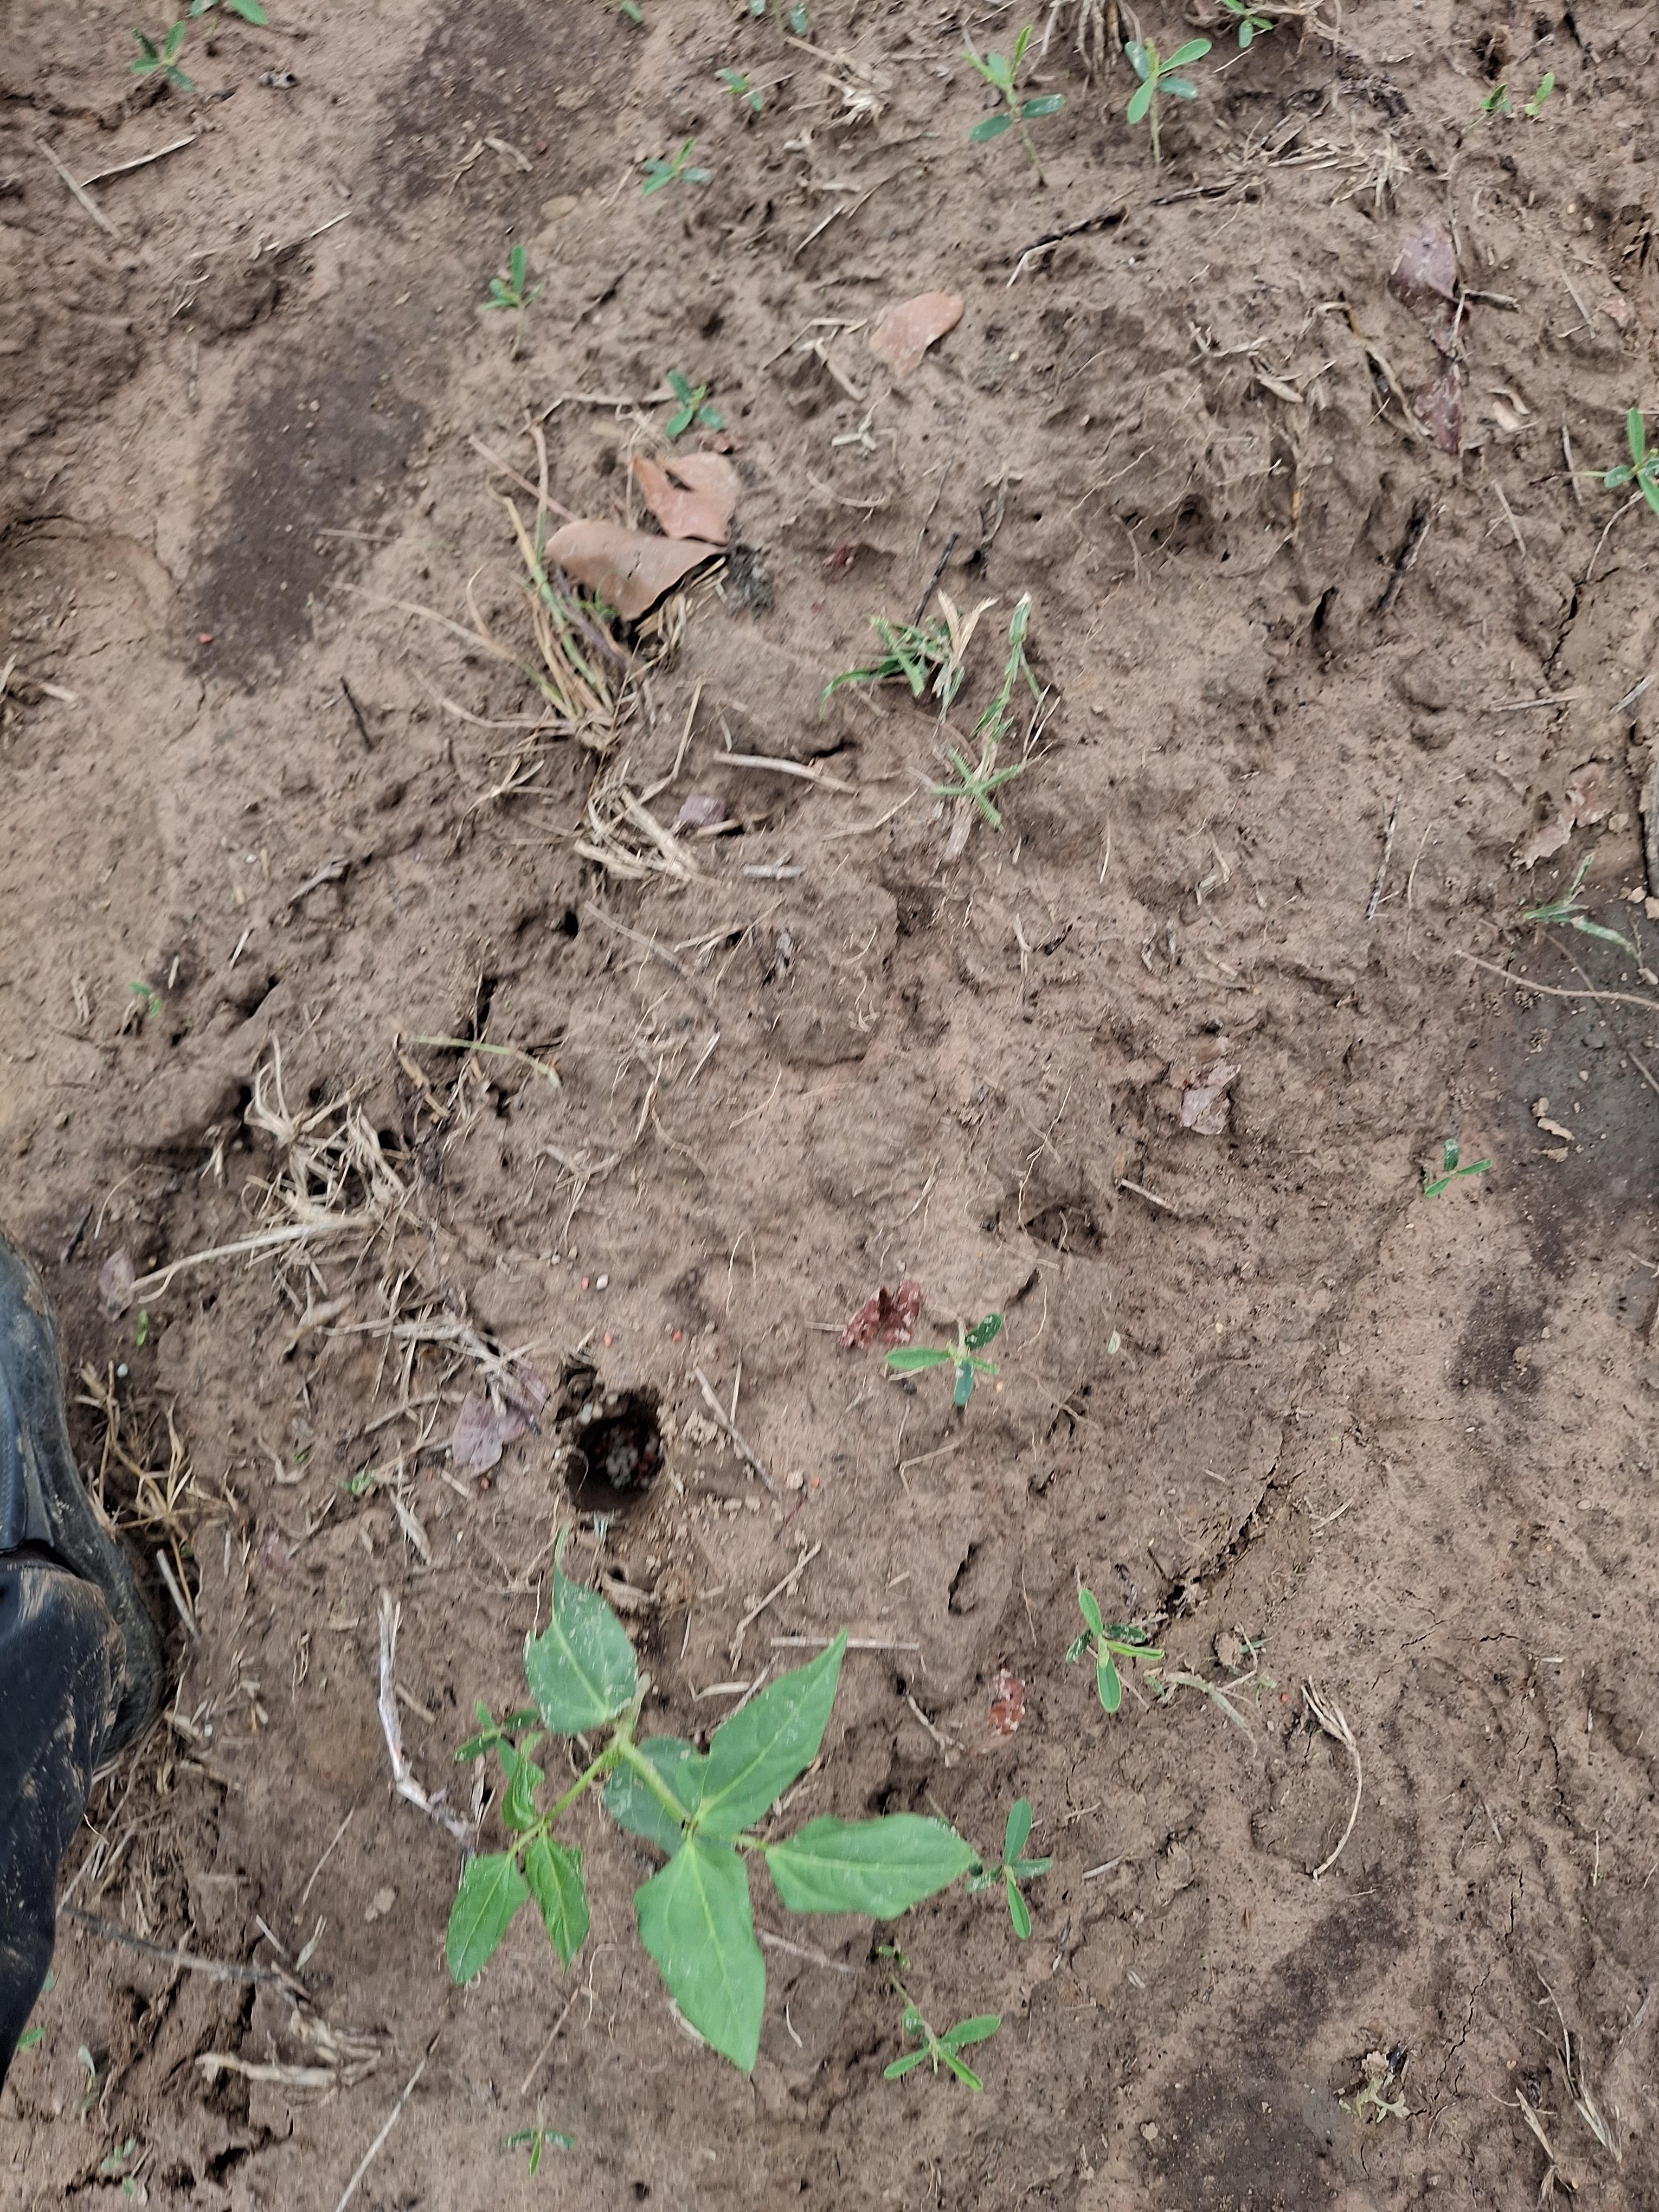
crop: cowpea
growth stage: emergence
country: Nigeria
